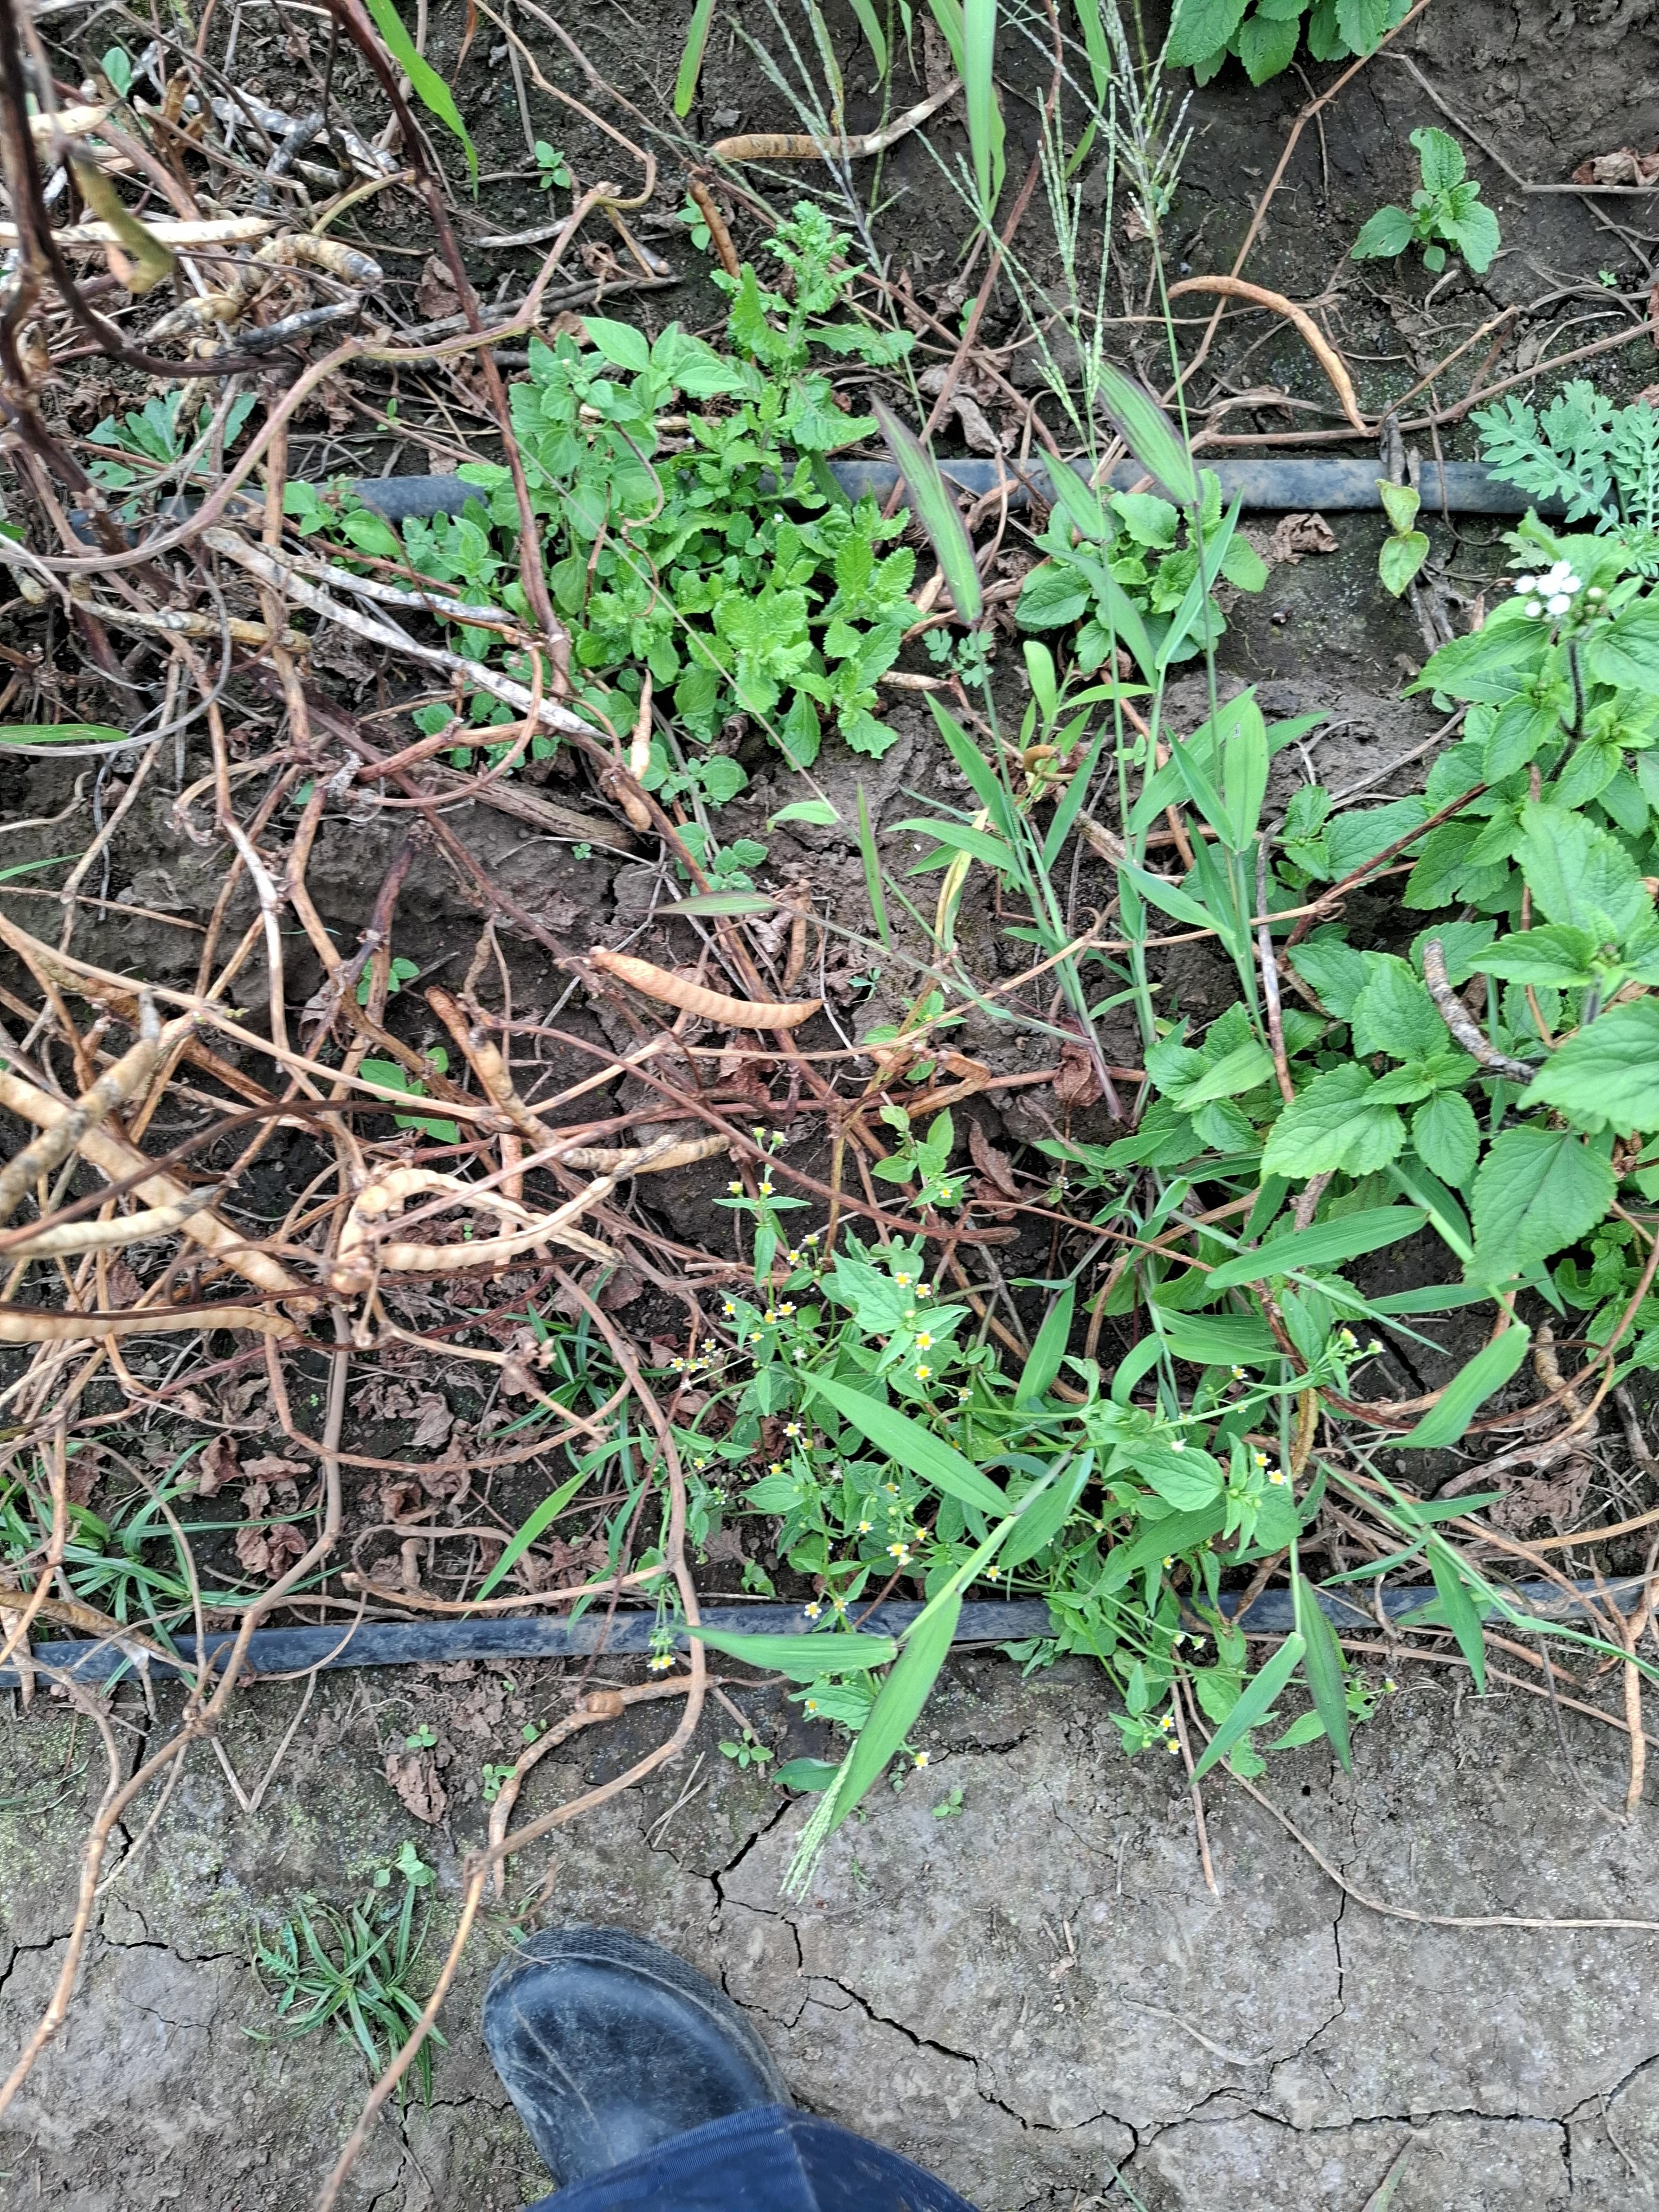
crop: cowpea
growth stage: development pod
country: Tanzania
